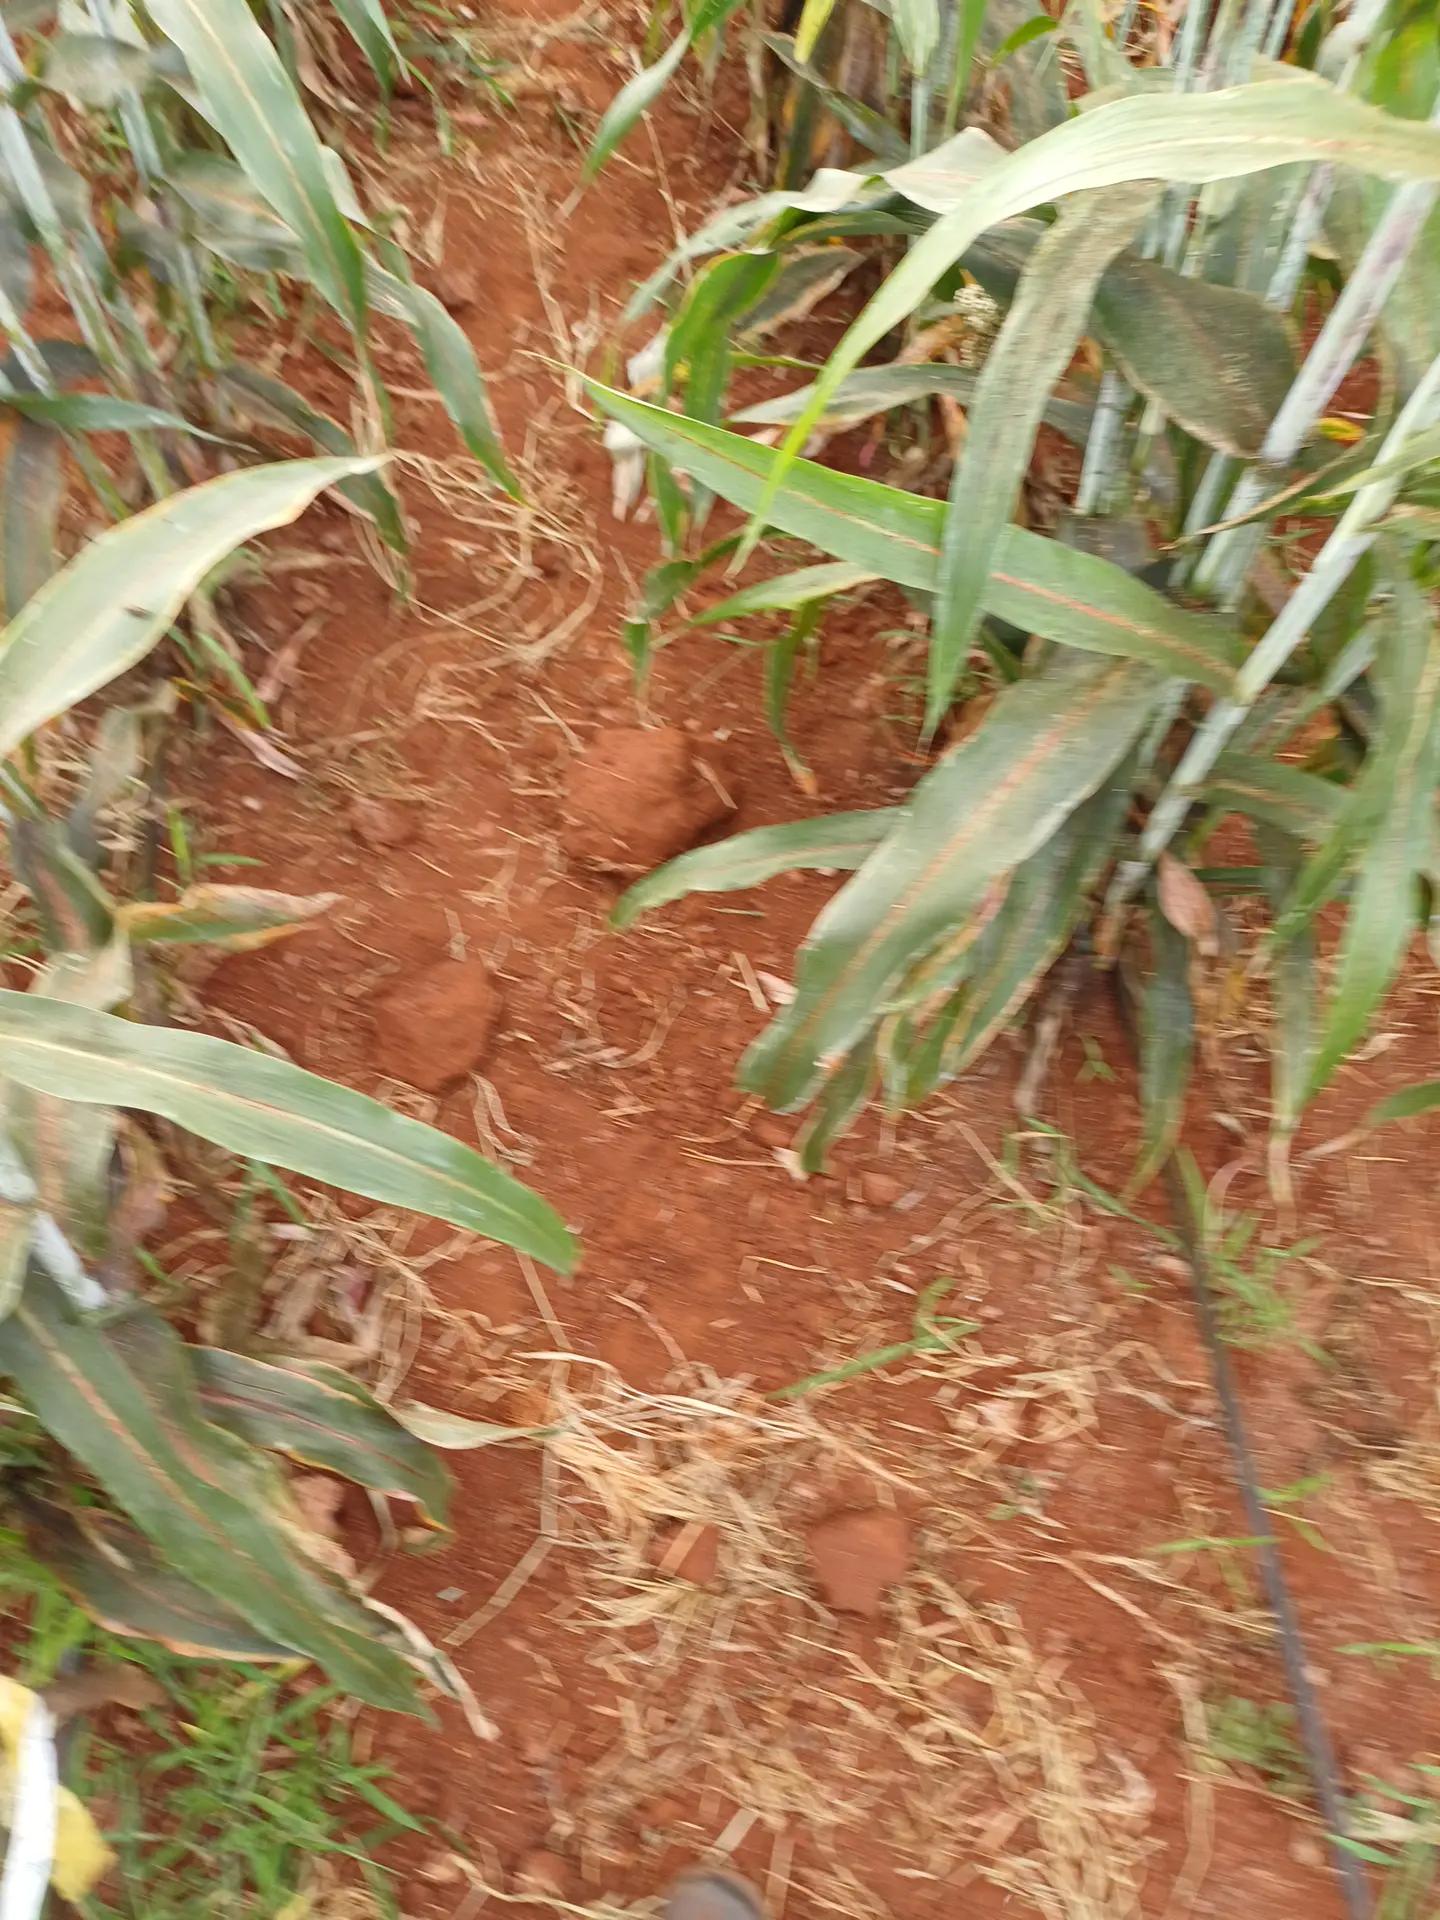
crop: sorghum
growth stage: filling grain
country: Kenya
